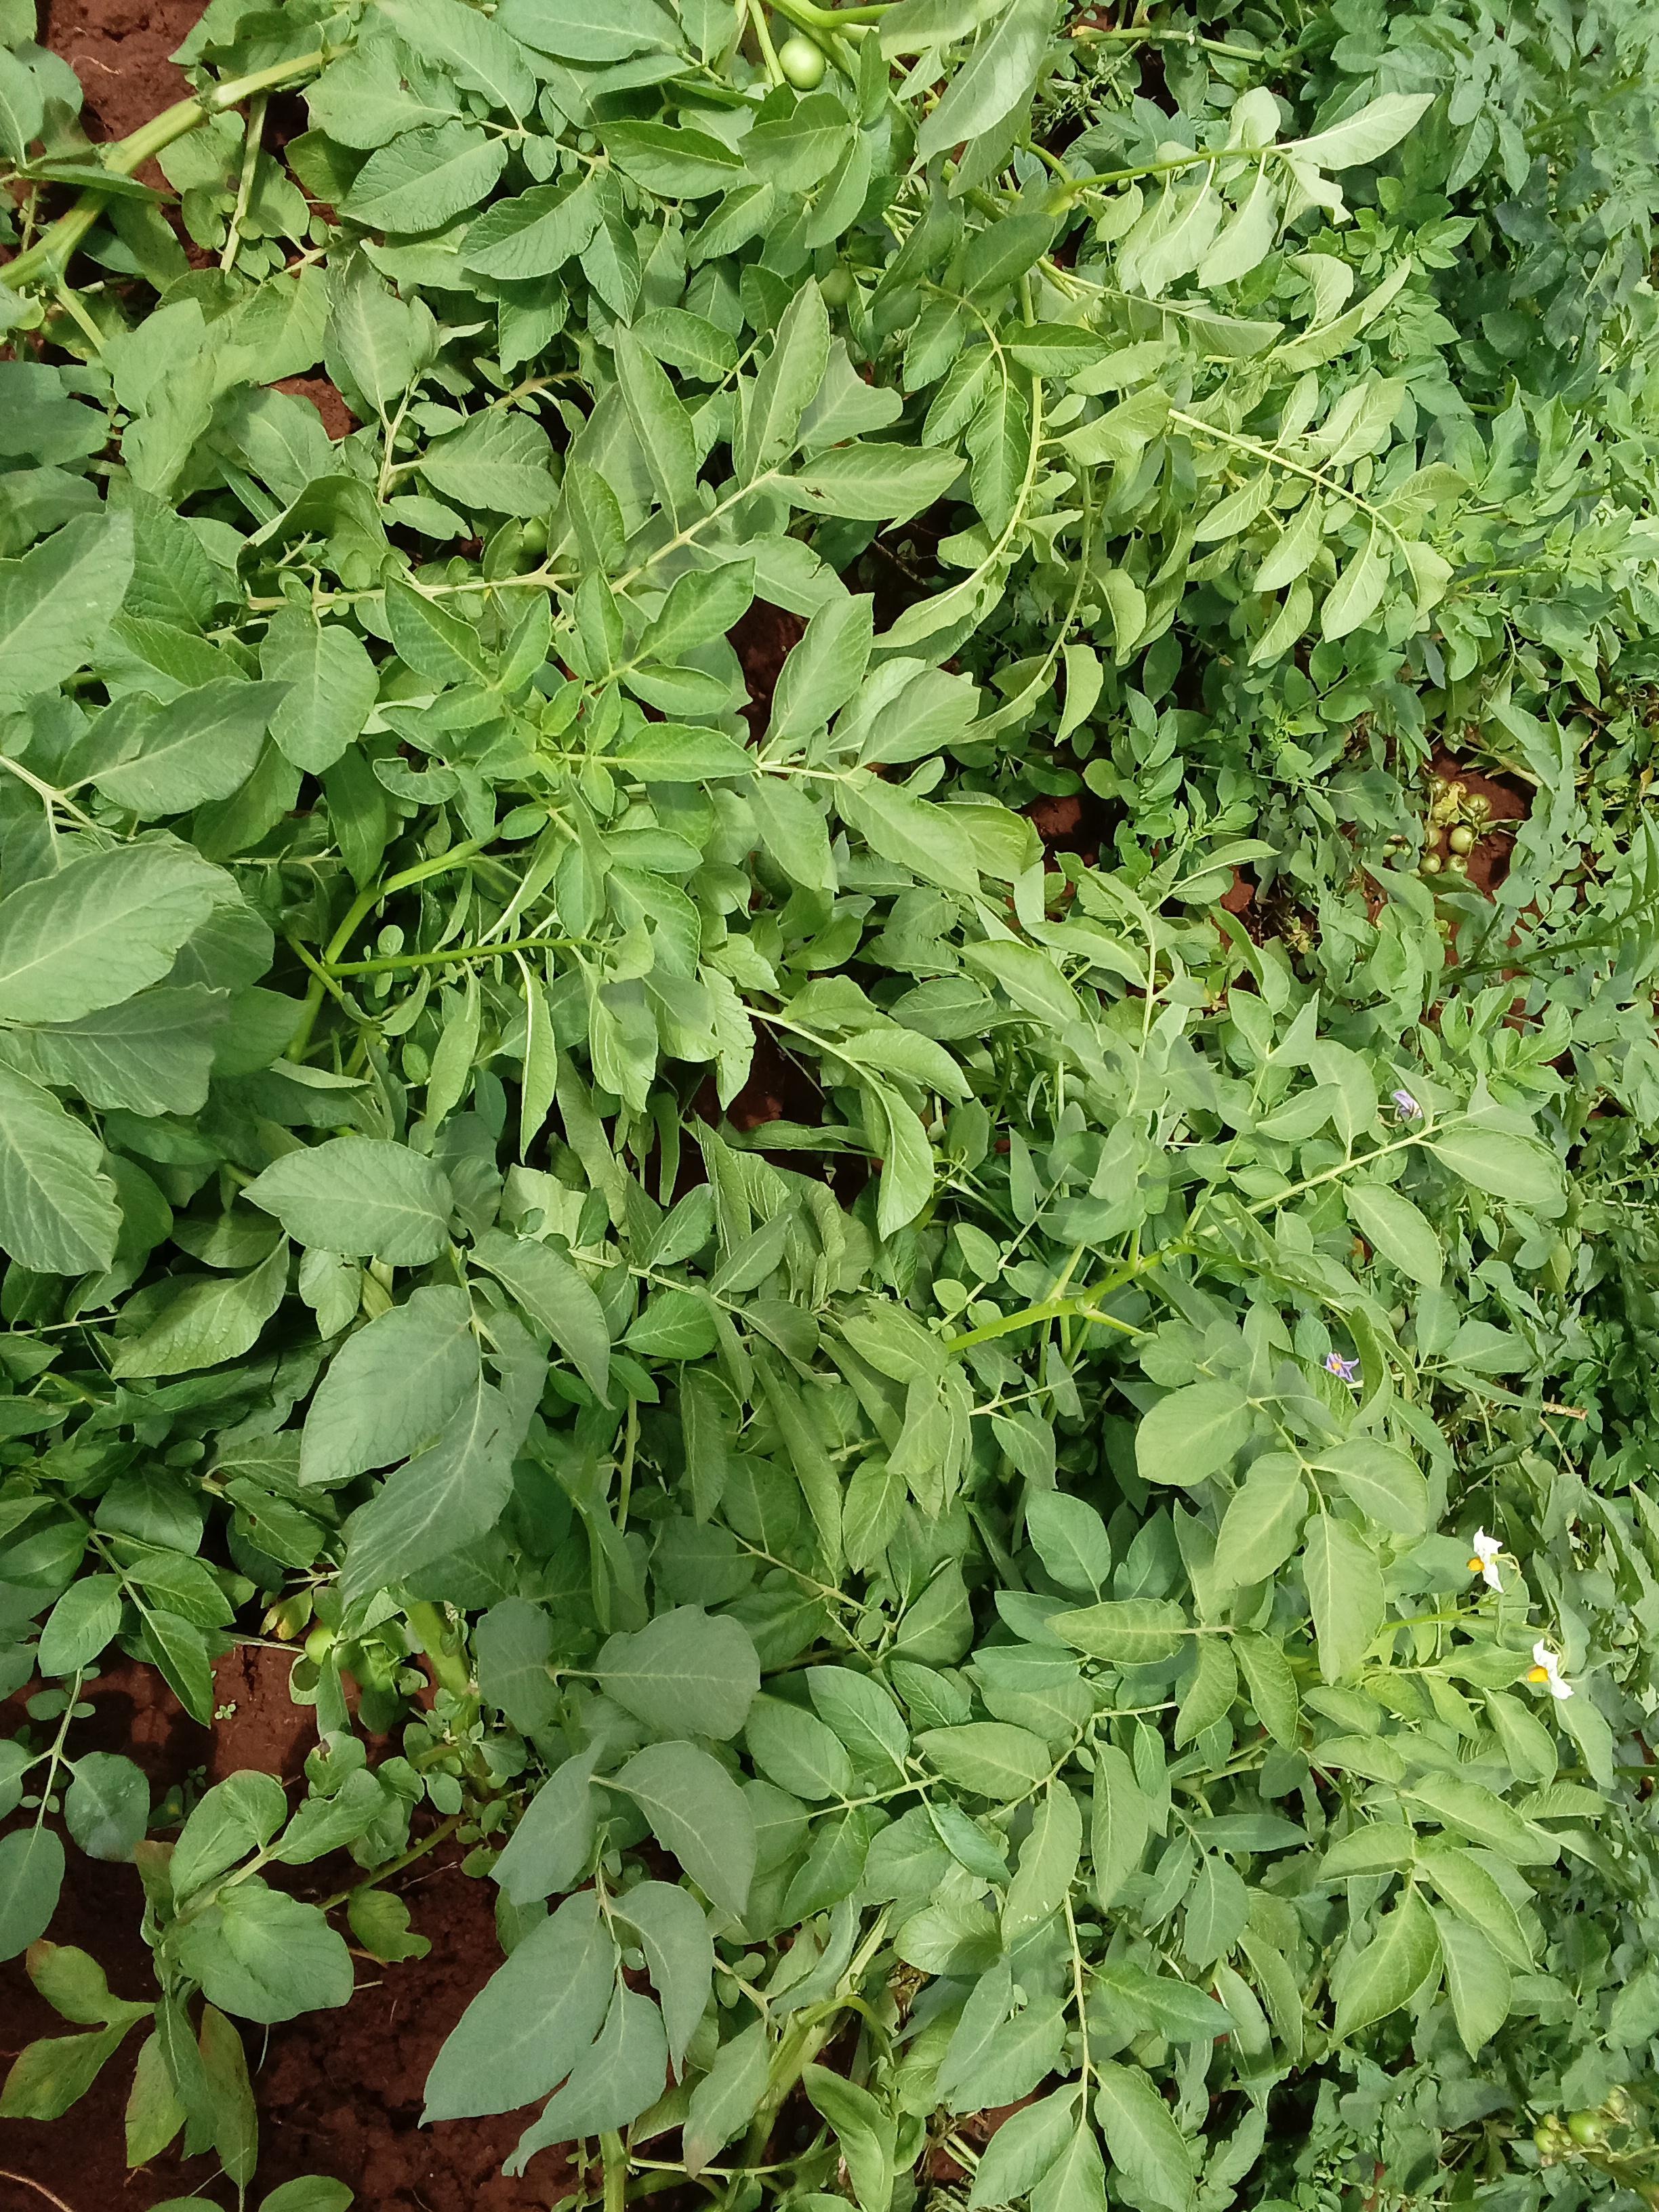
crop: potato
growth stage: flowering
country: Kenya
